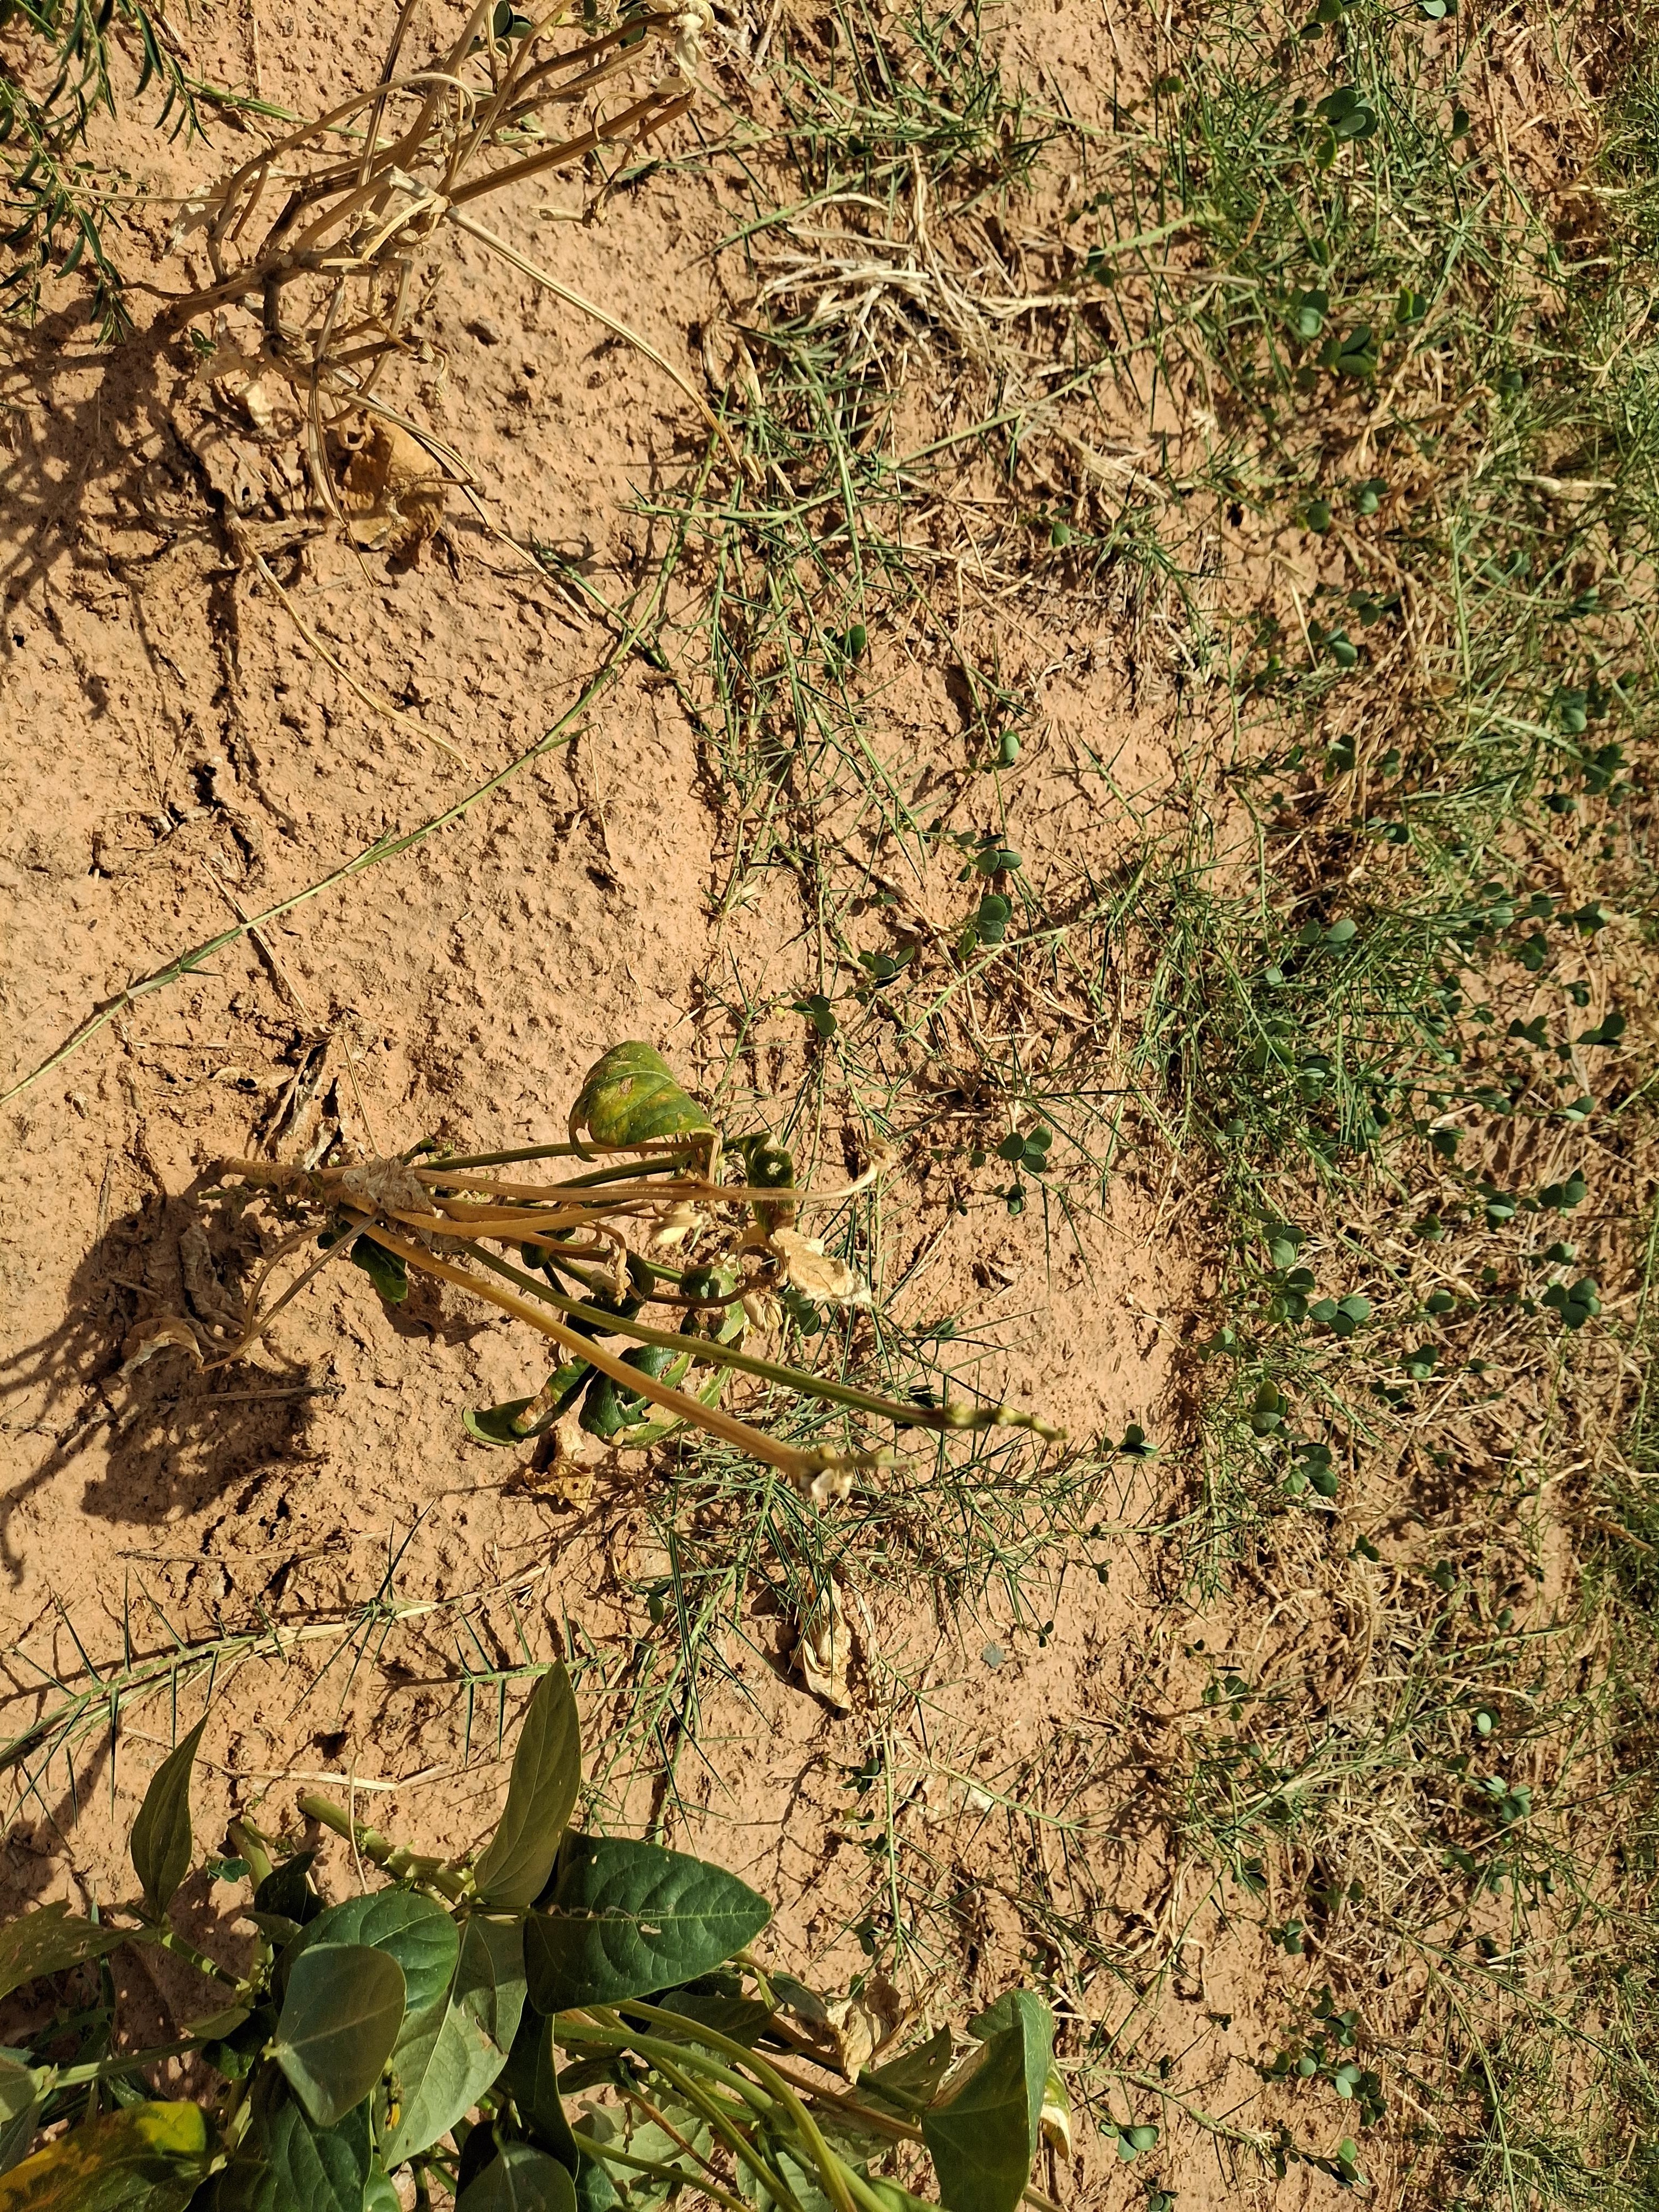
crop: cowpea
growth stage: harvest maturity
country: Nigeria
